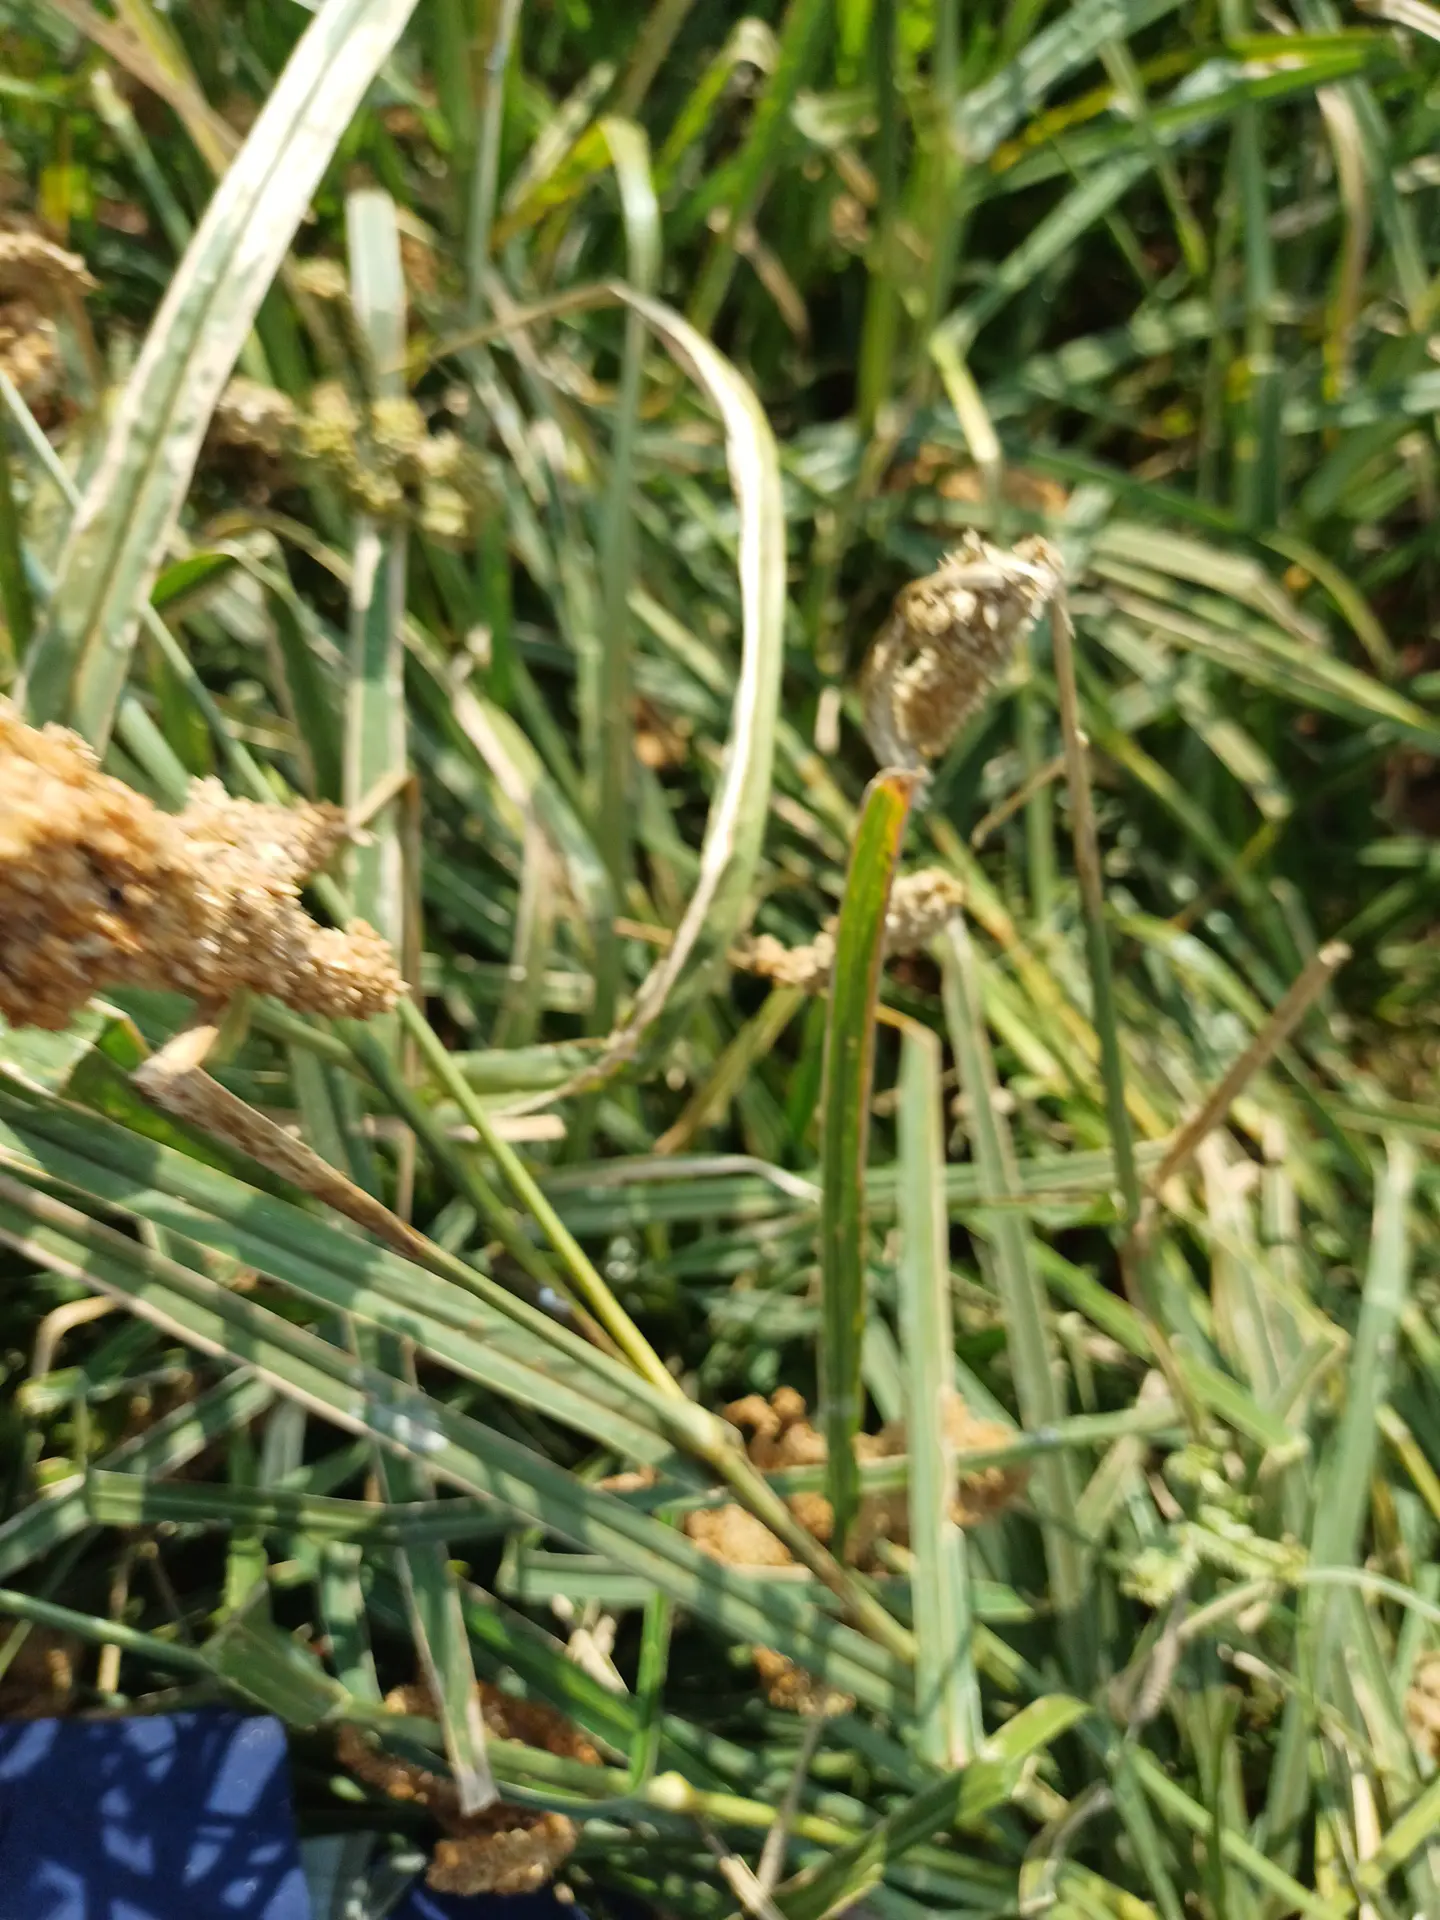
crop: finger millet
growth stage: filling grain
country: Kenya
